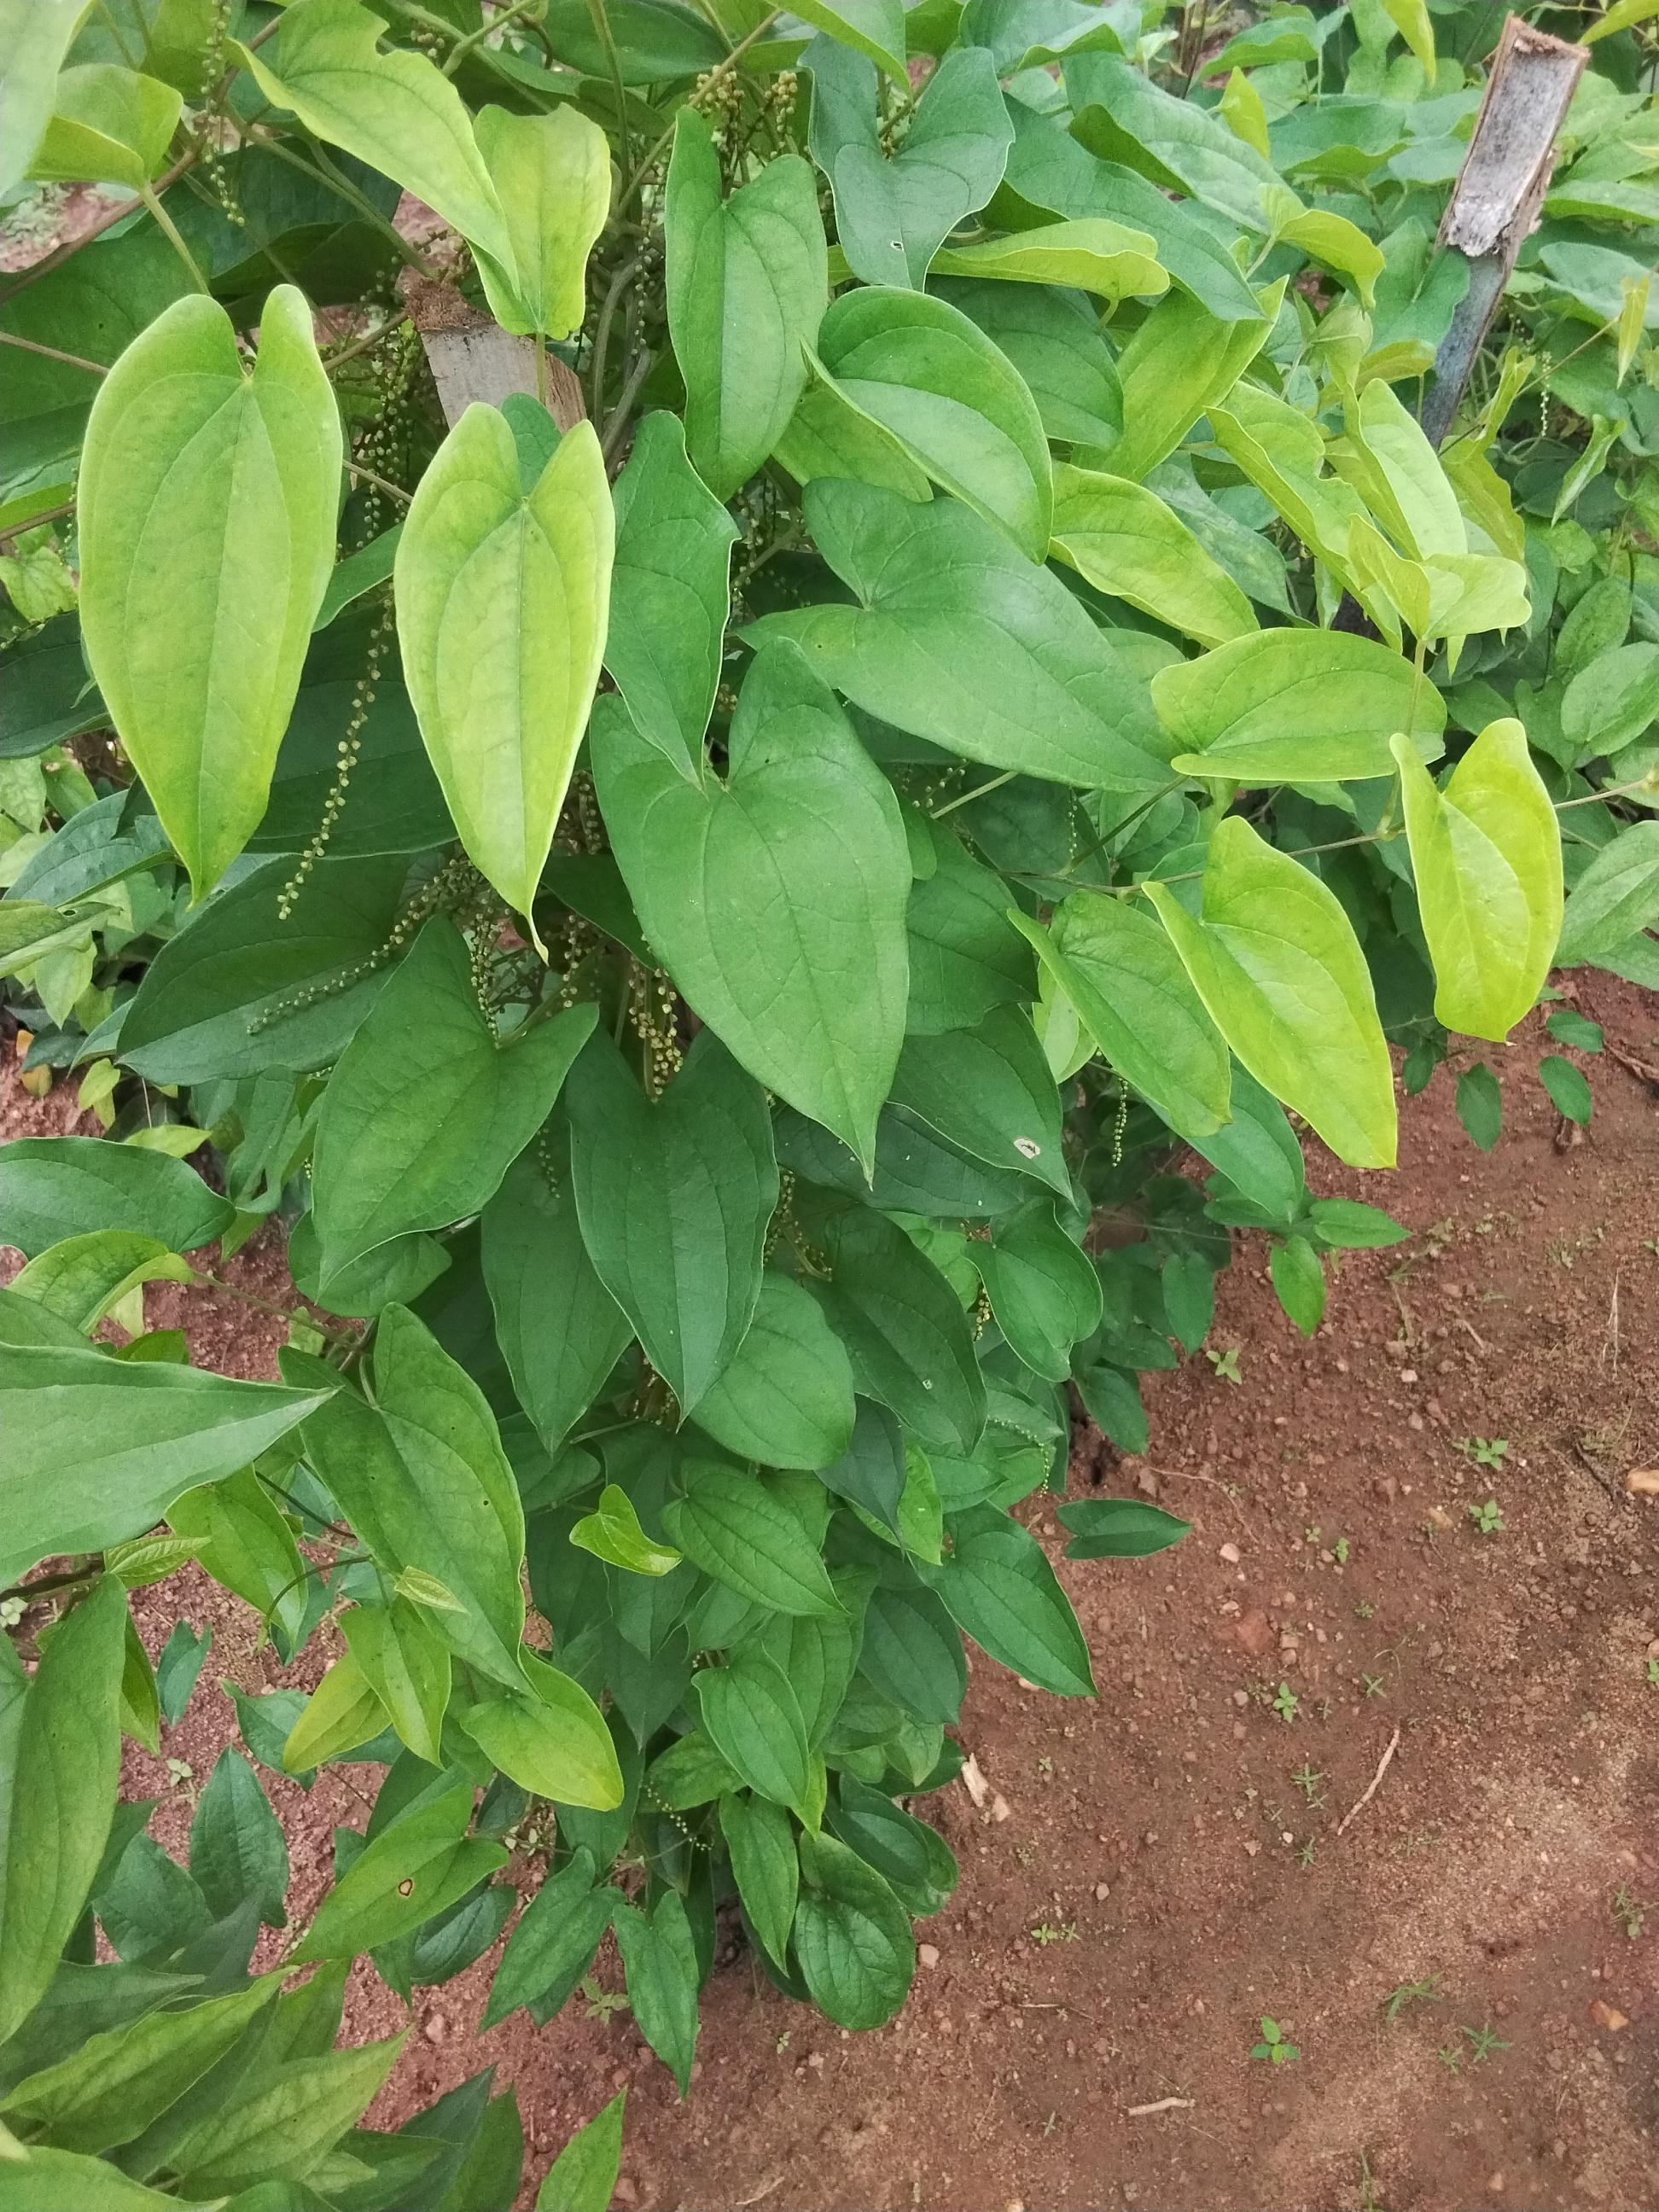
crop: yam
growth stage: vegetative
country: Nigeria
